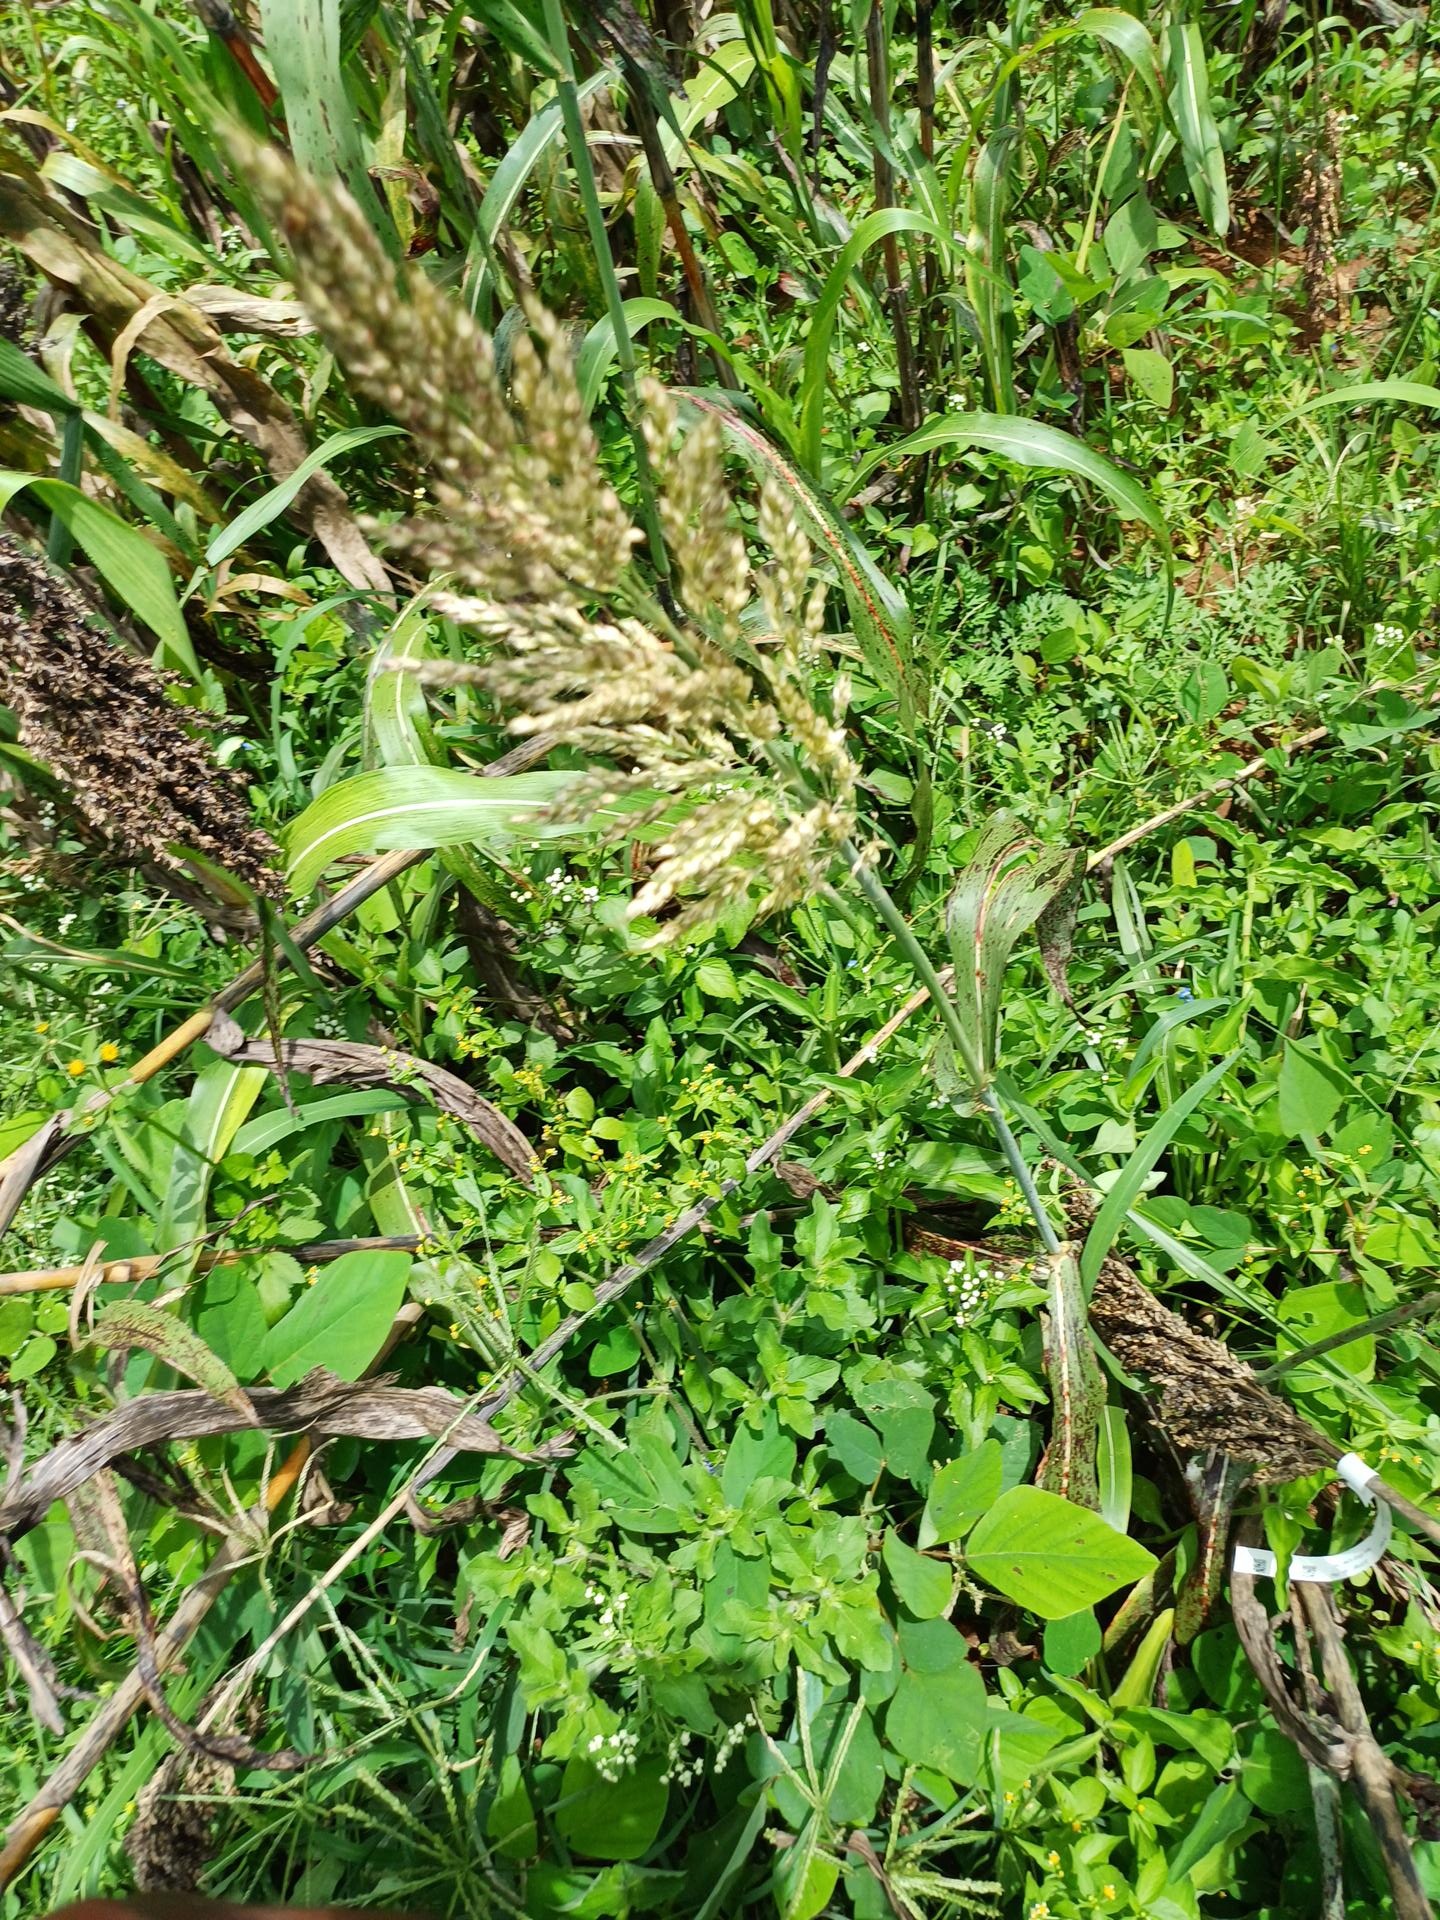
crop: sorghum
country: Kenya
